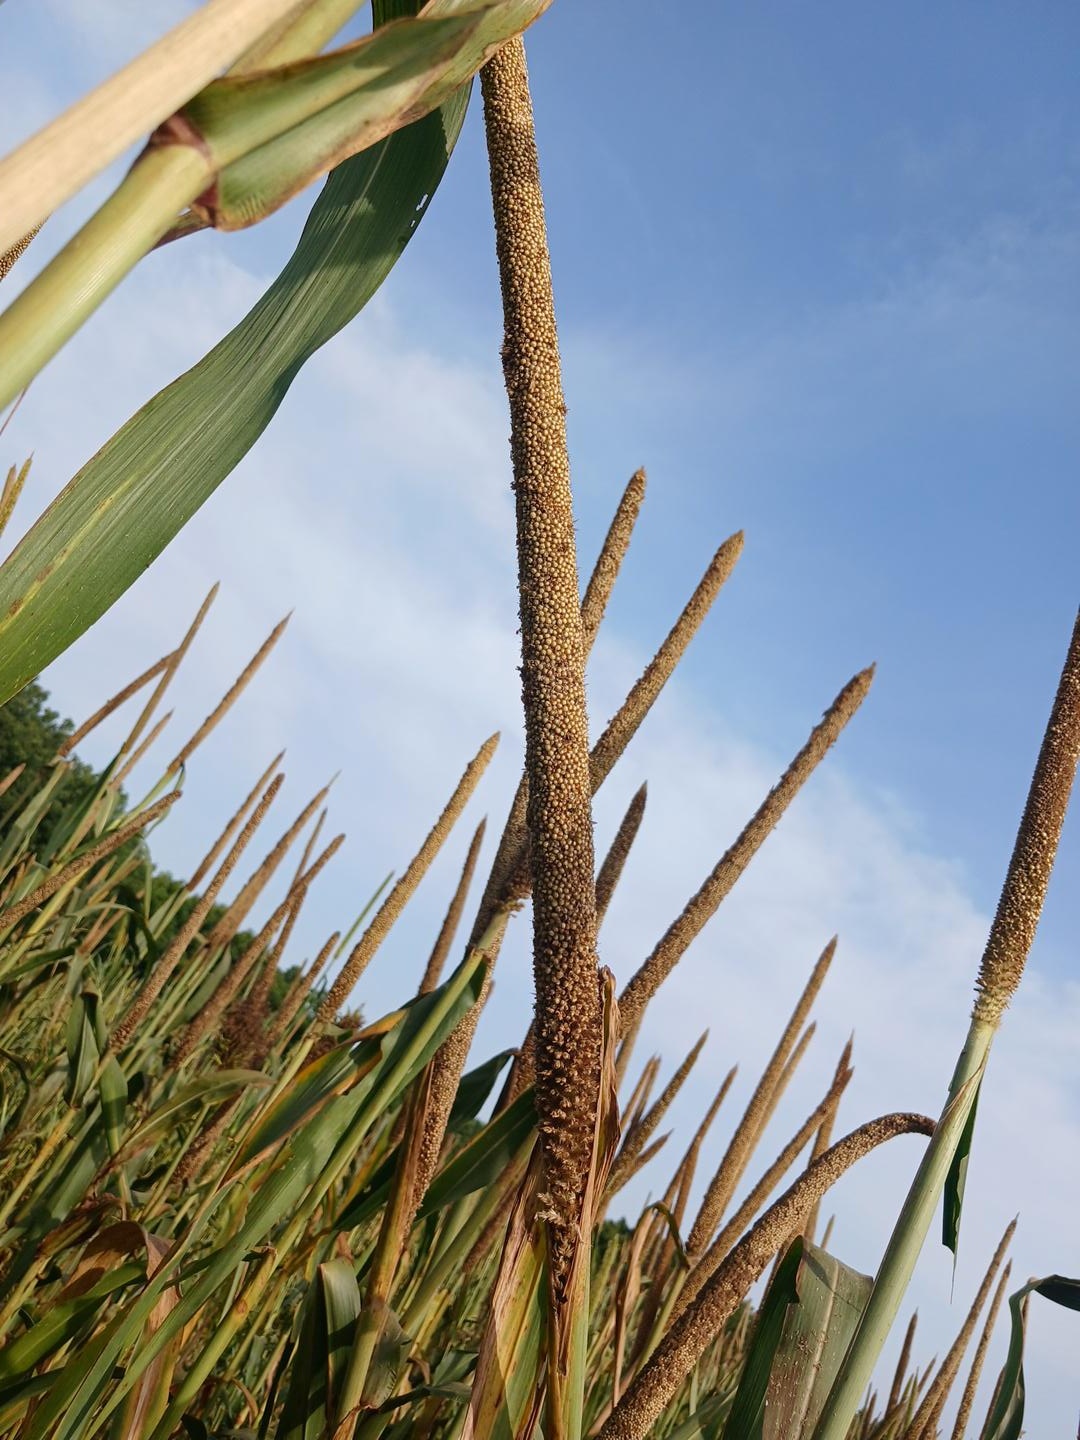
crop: pearl millet
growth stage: maturity
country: Senegal
